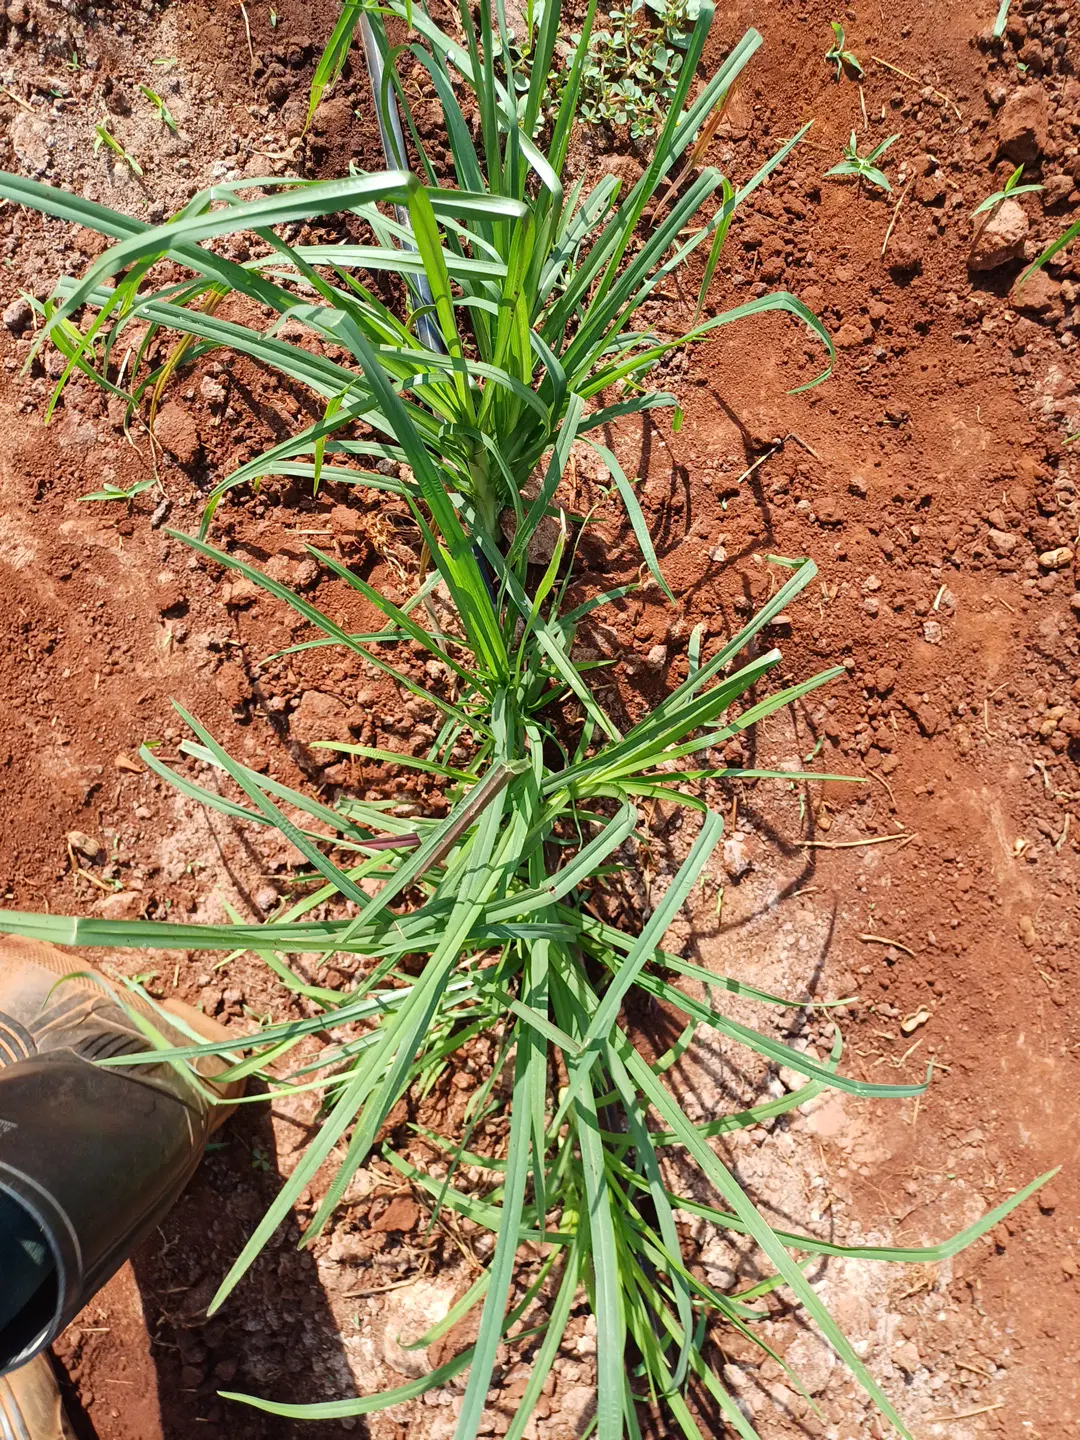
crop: finger millet
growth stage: elongation stem
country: Kenya
